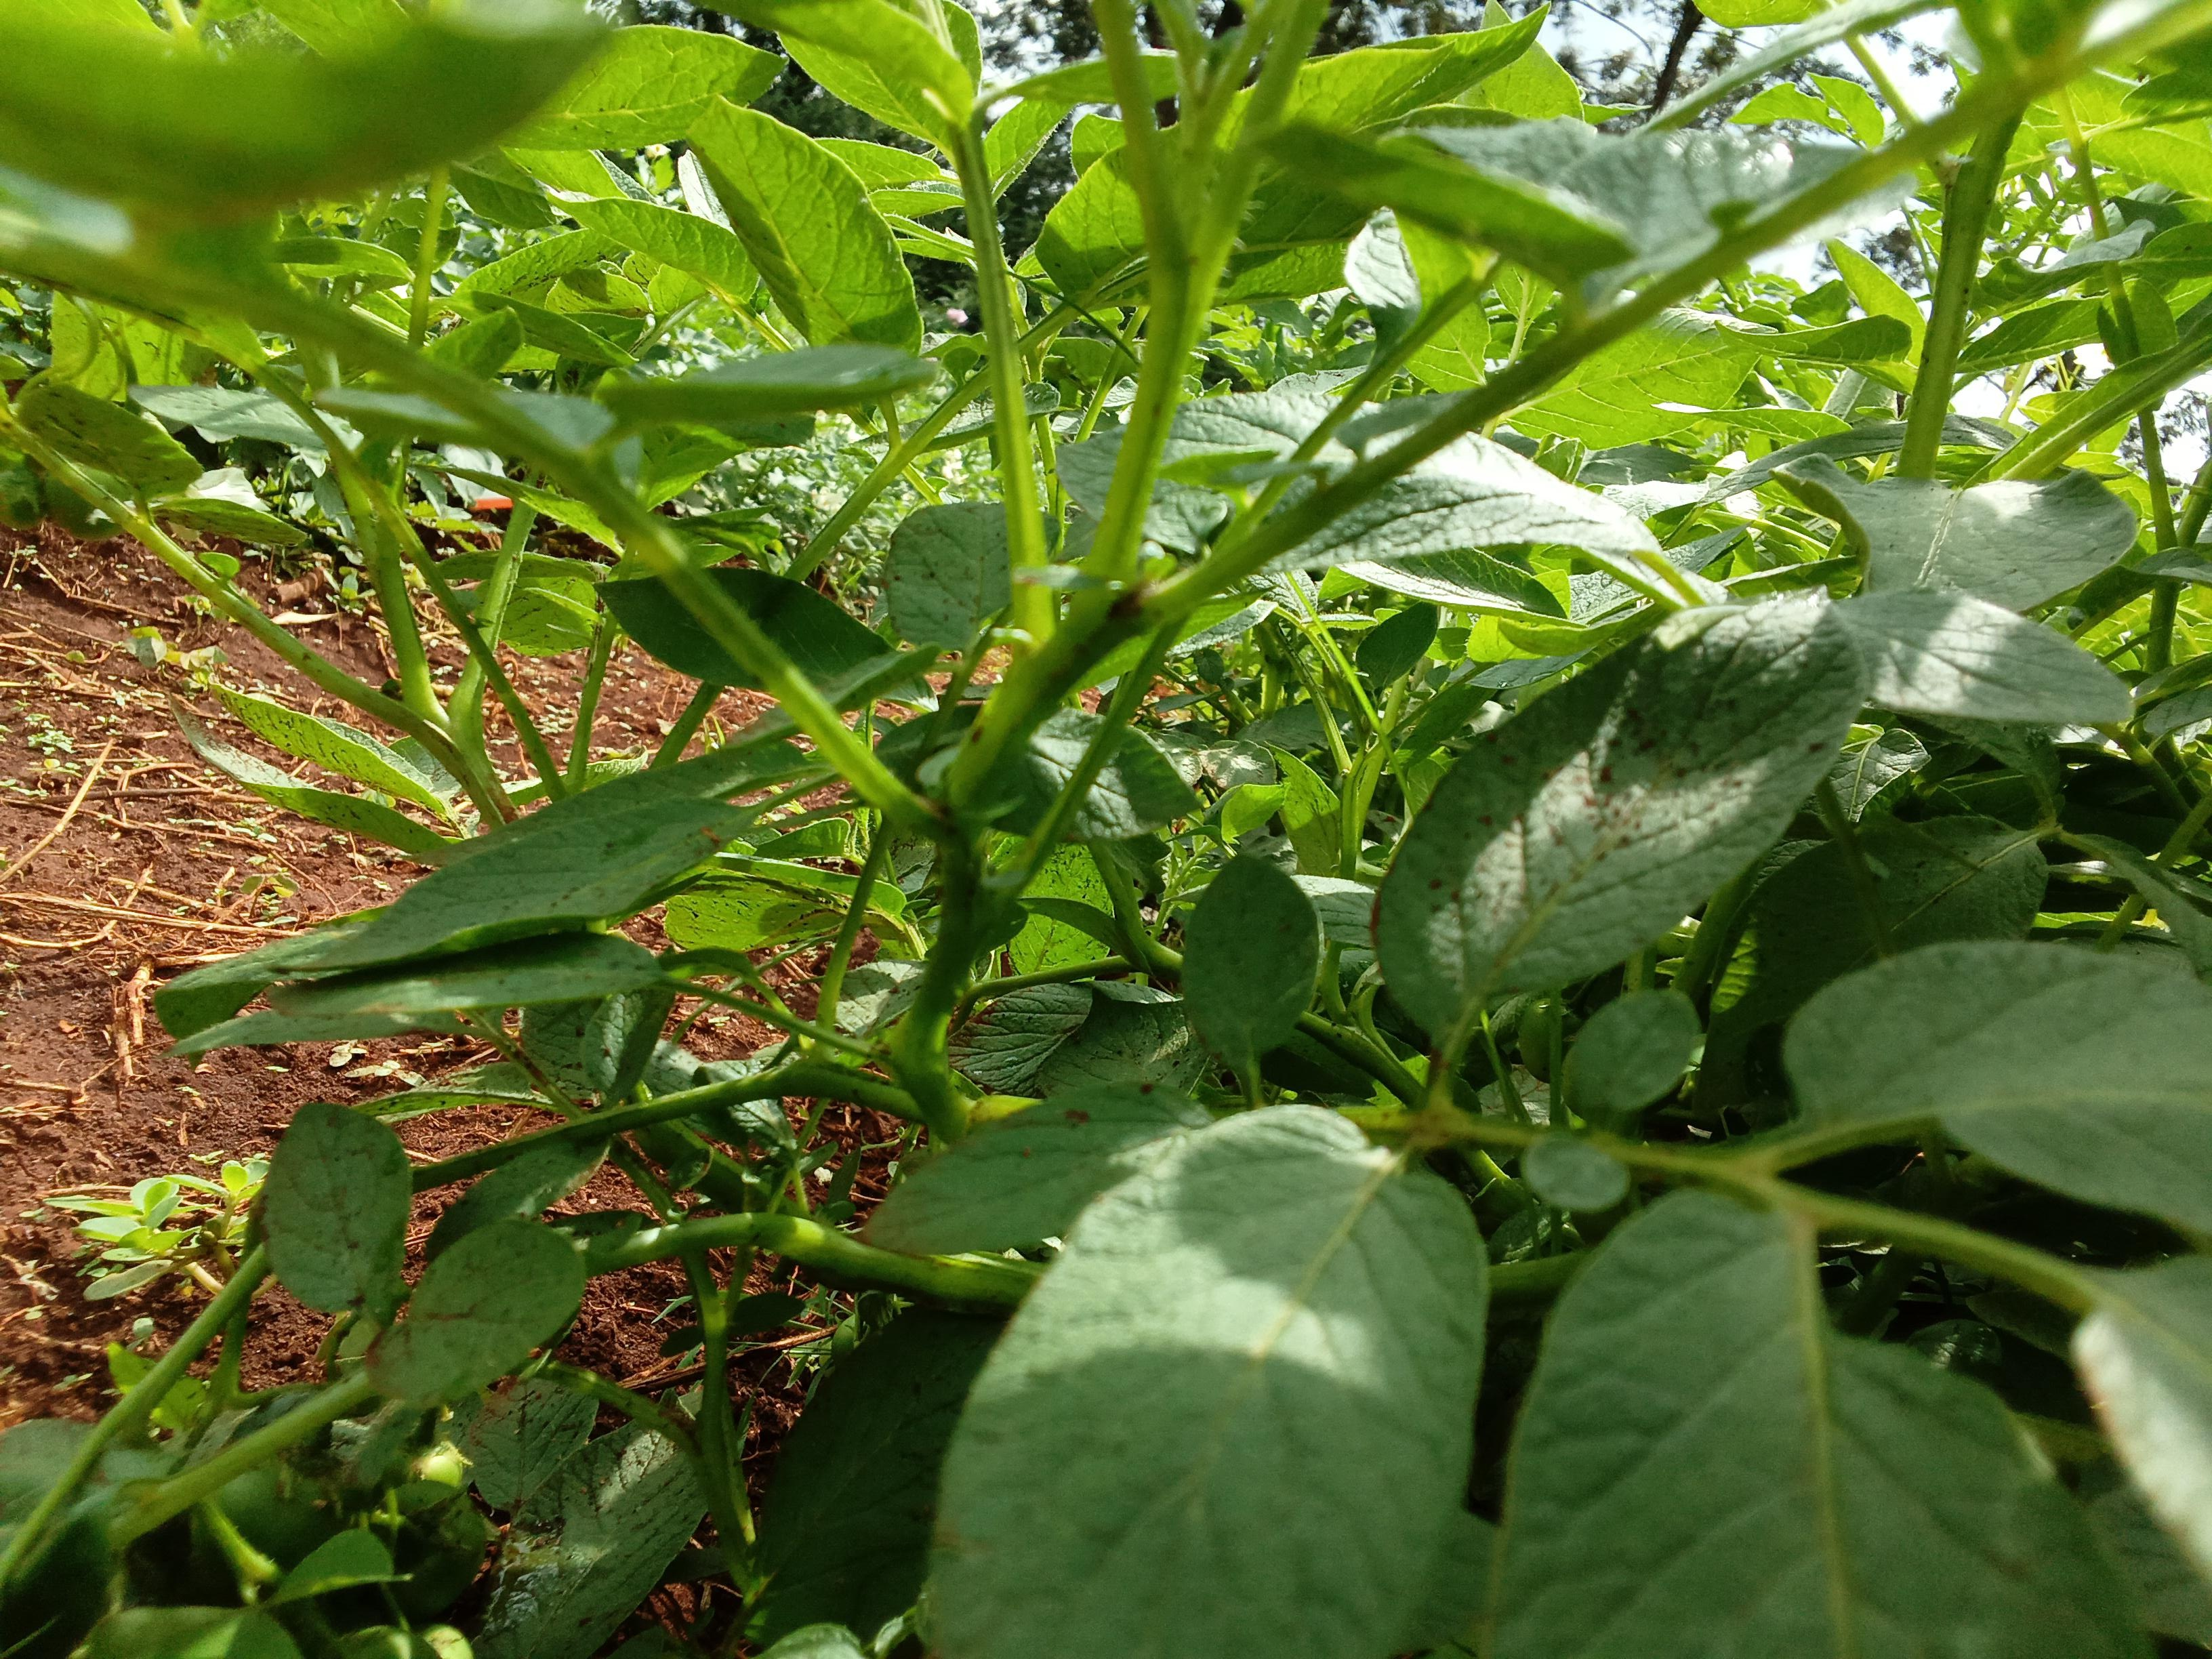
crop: potato
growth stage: flowering
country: Kenya
